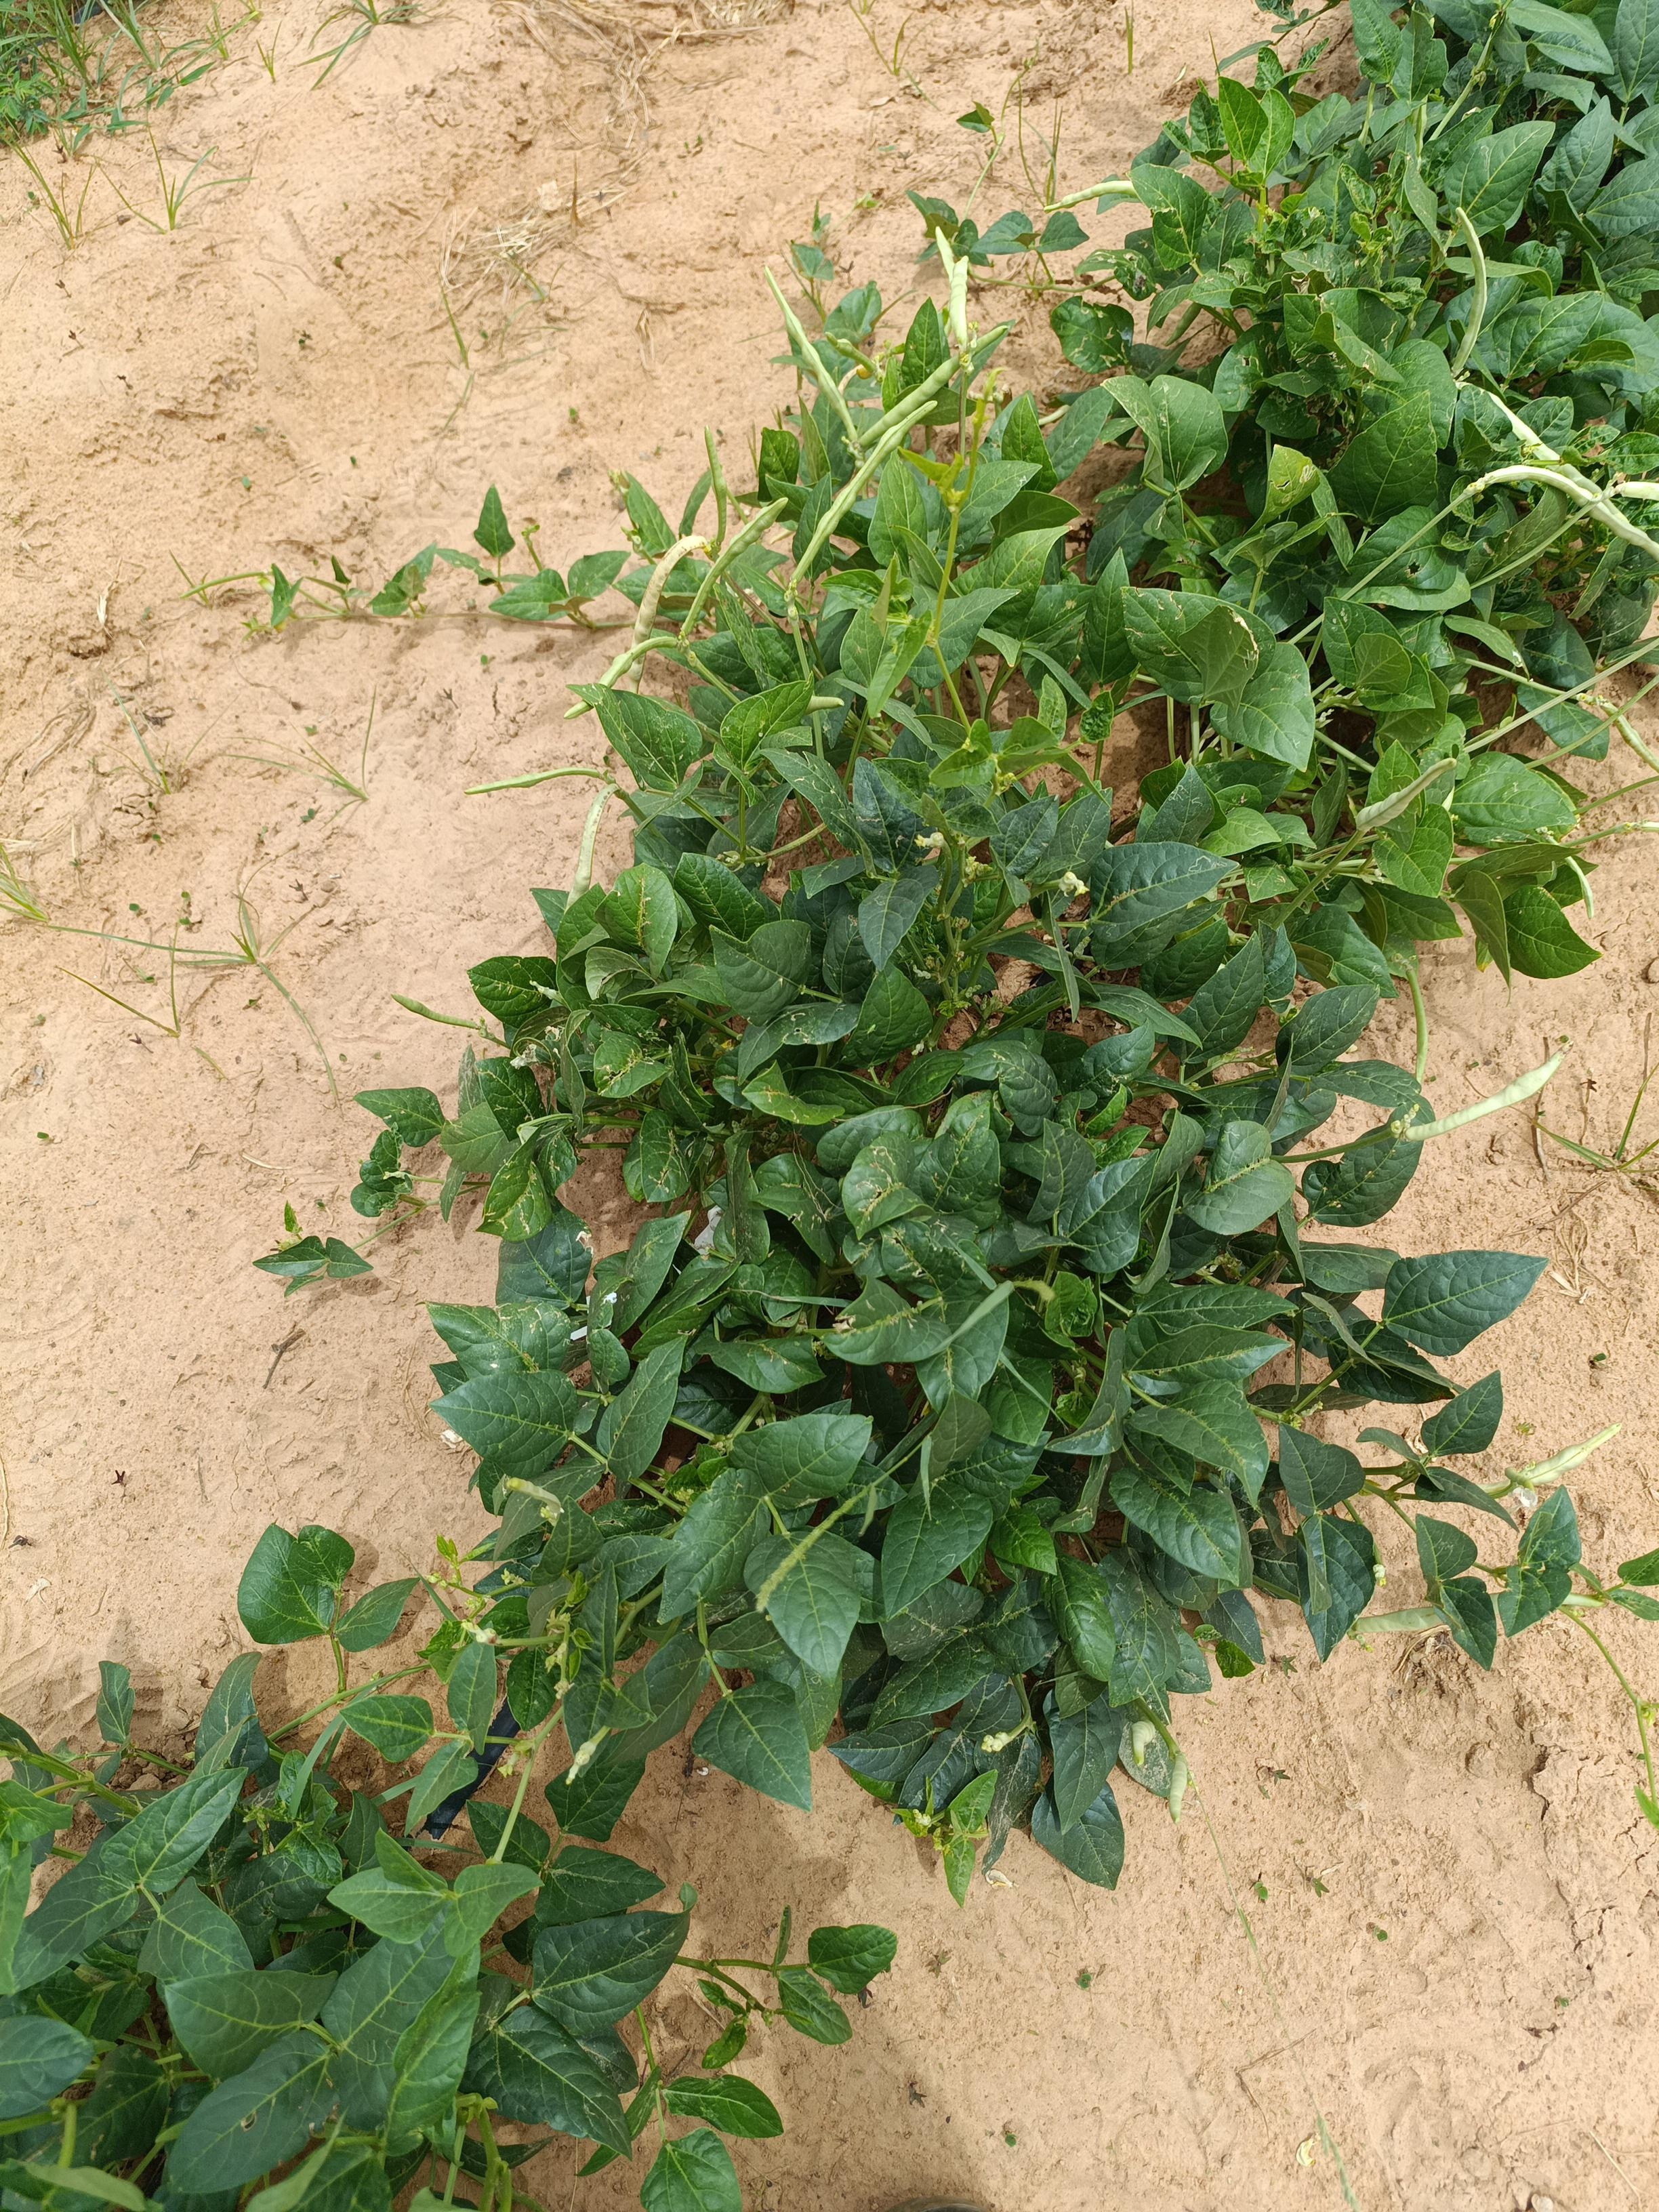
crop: cowpea
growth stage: flowering
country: Nigeria
